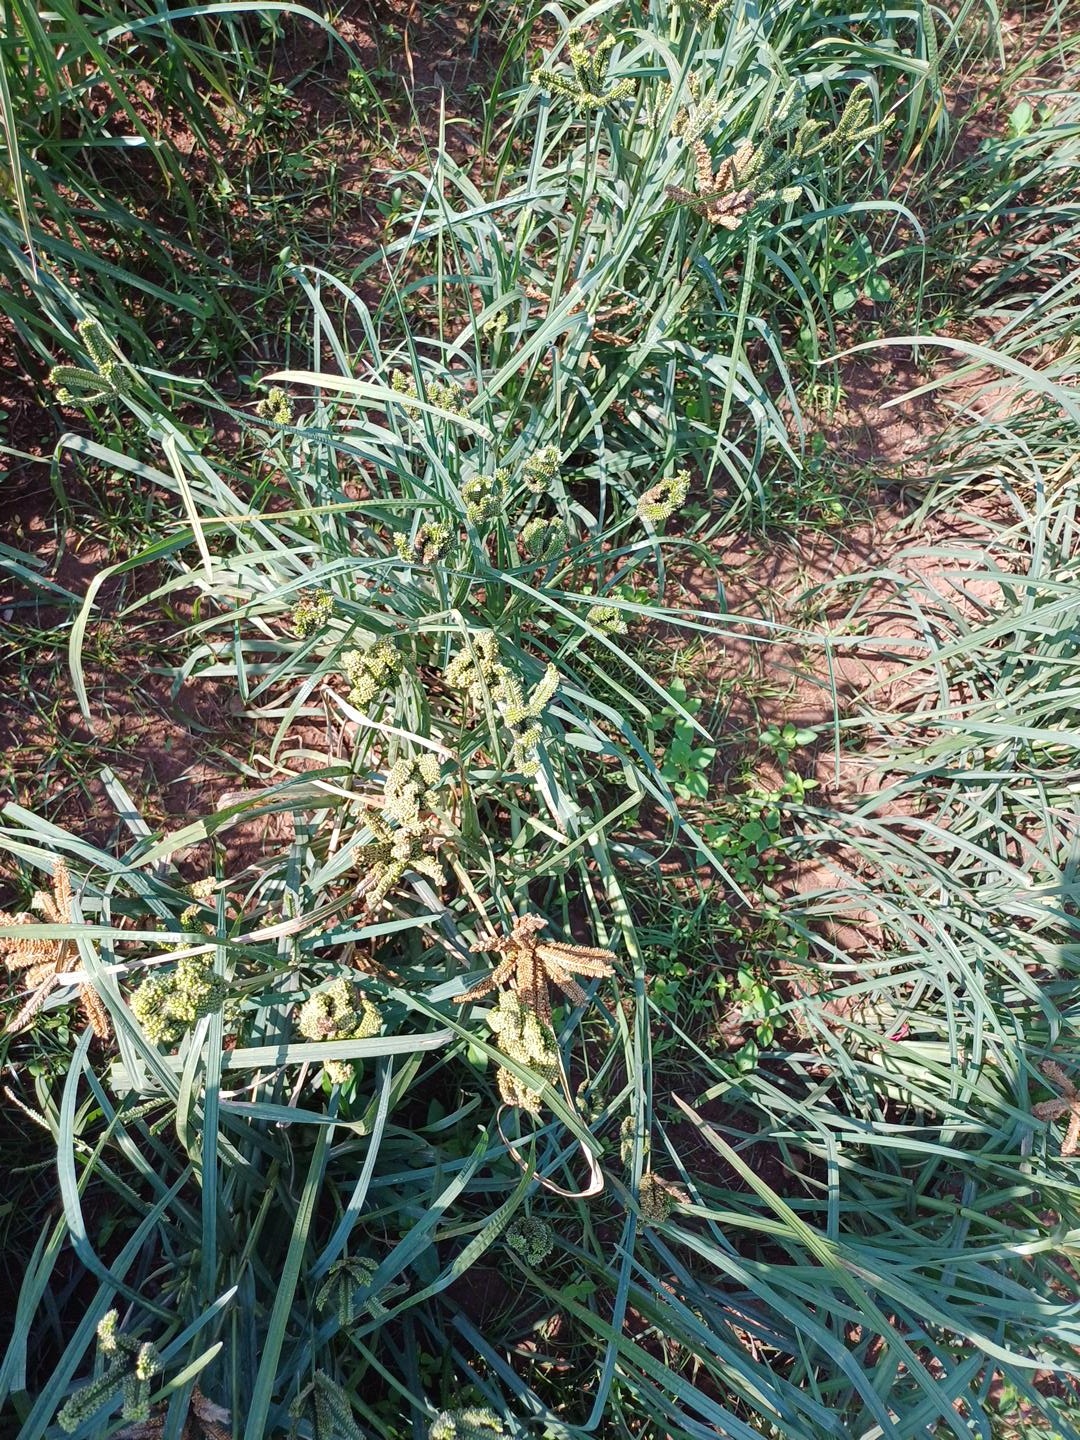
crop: finger millet
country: Kenya
